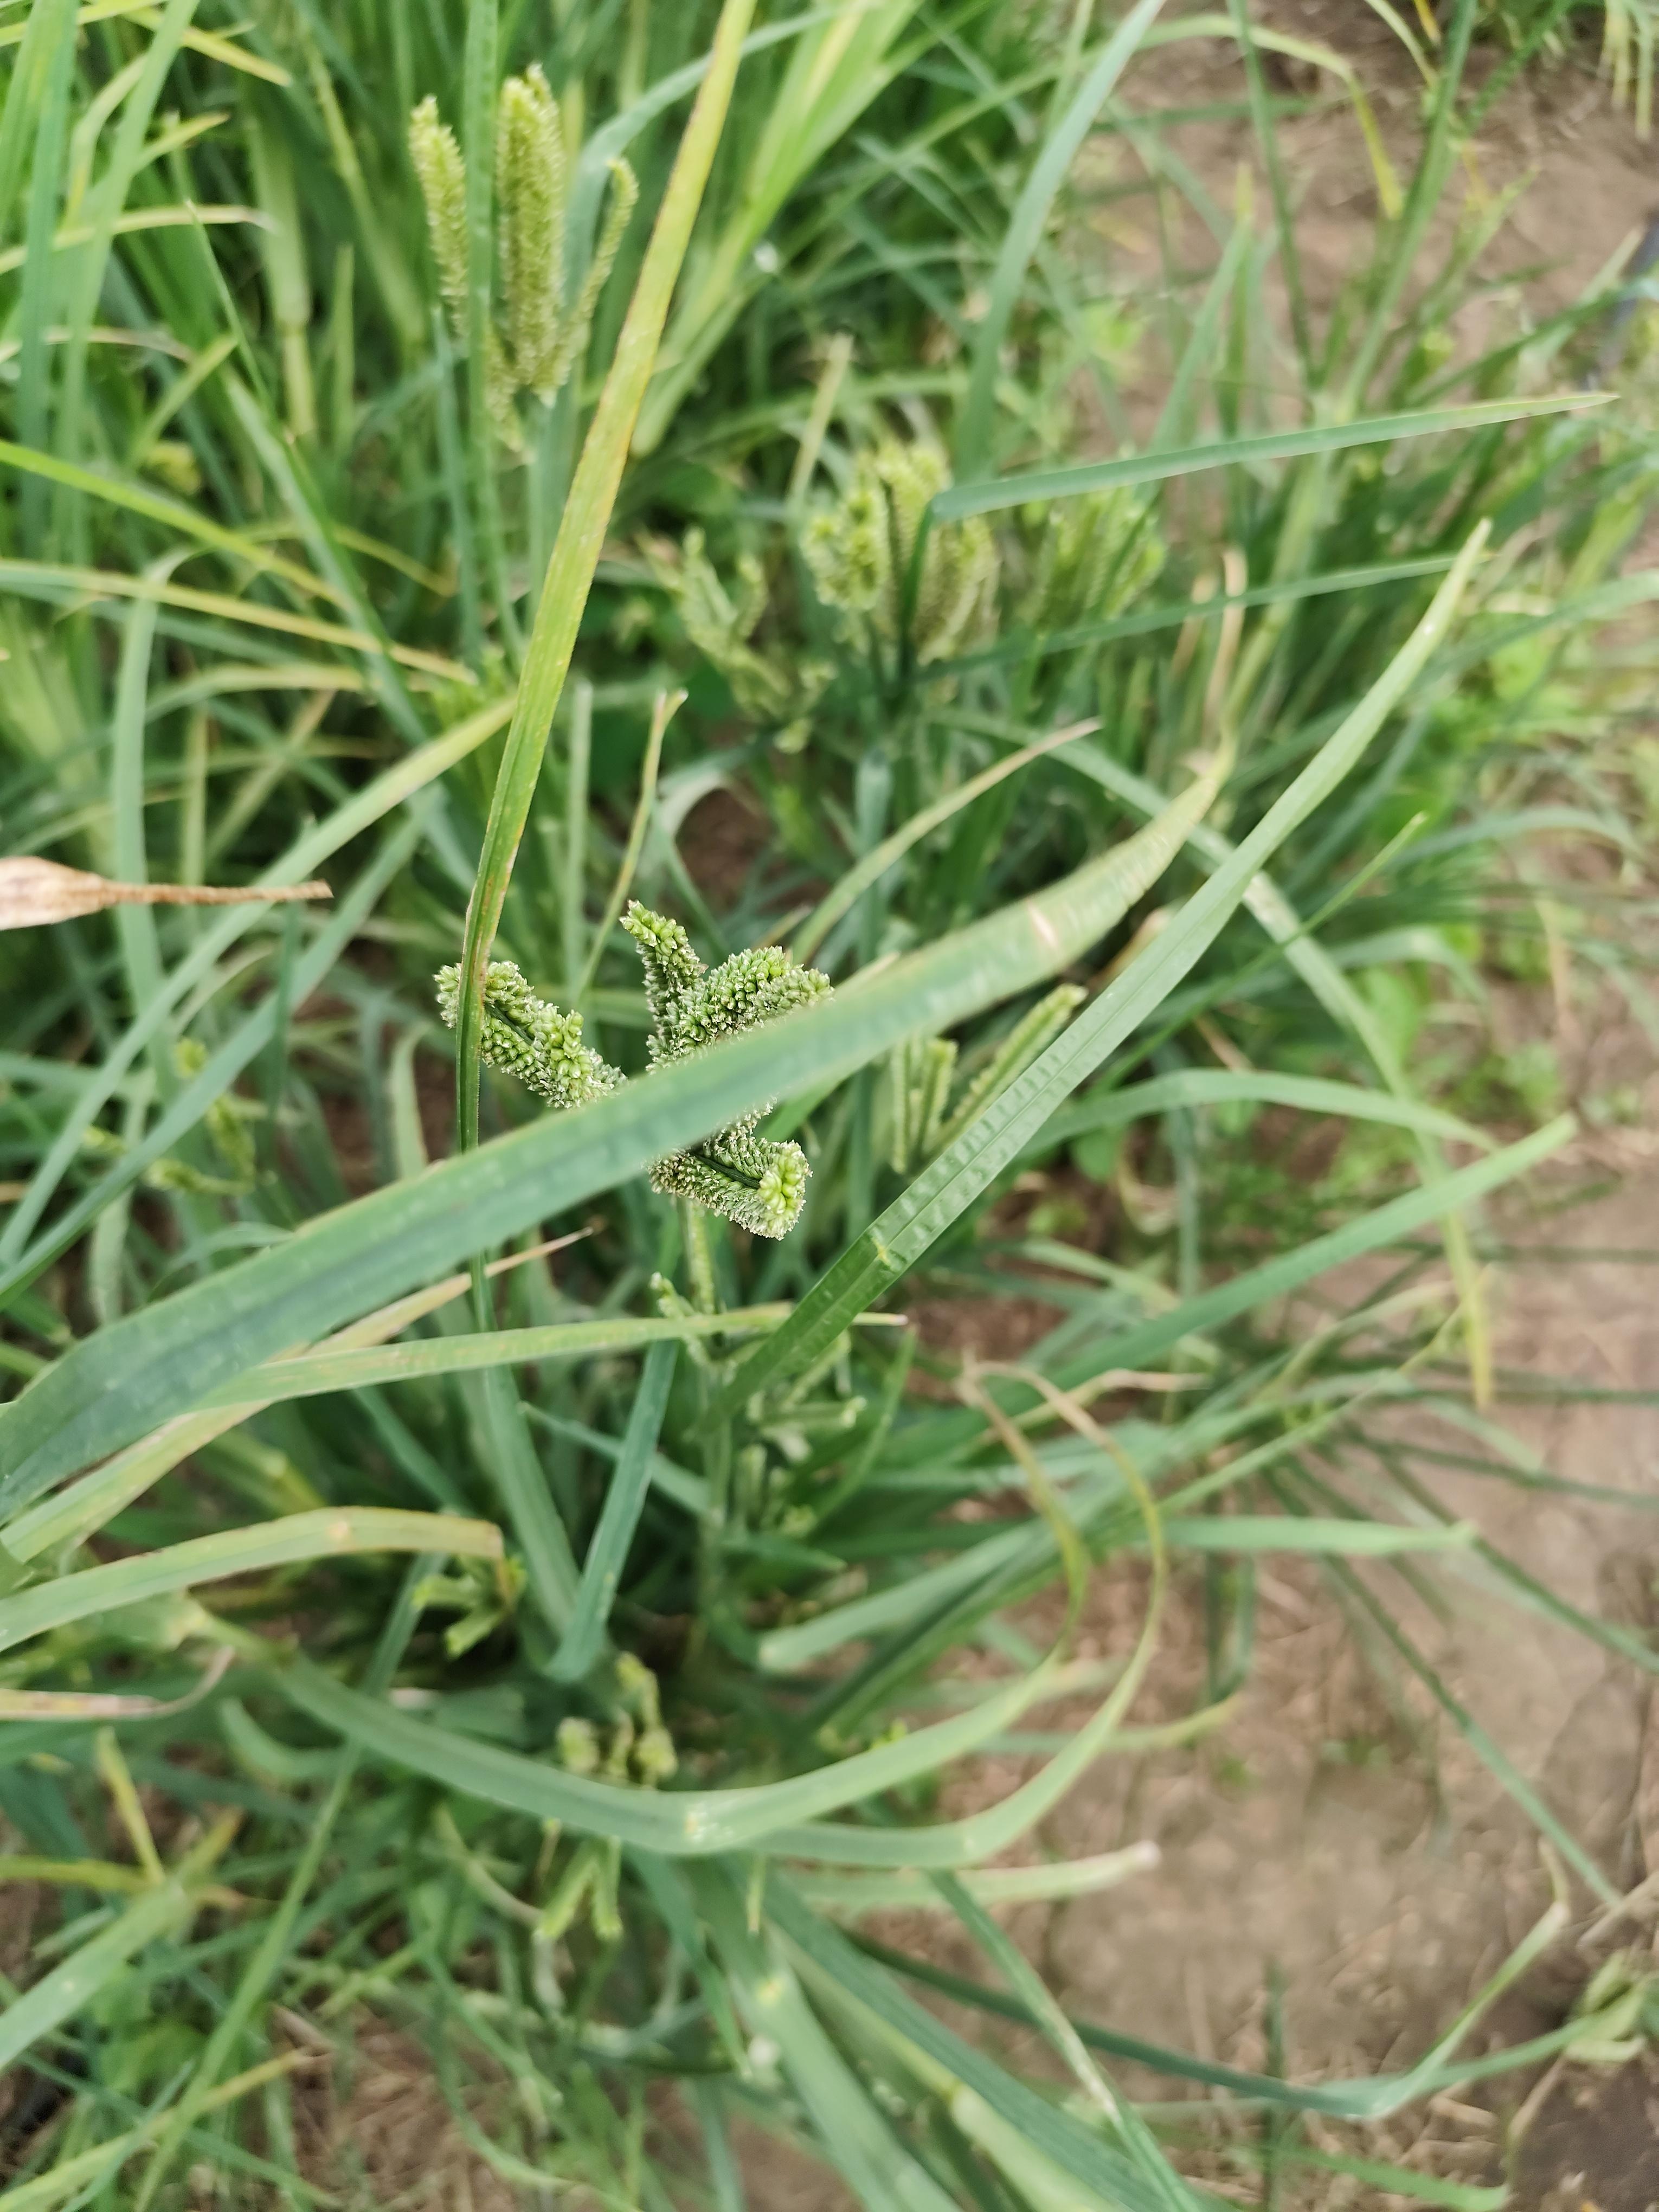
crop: finger millet
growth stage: heading tuber
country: Tanzania
